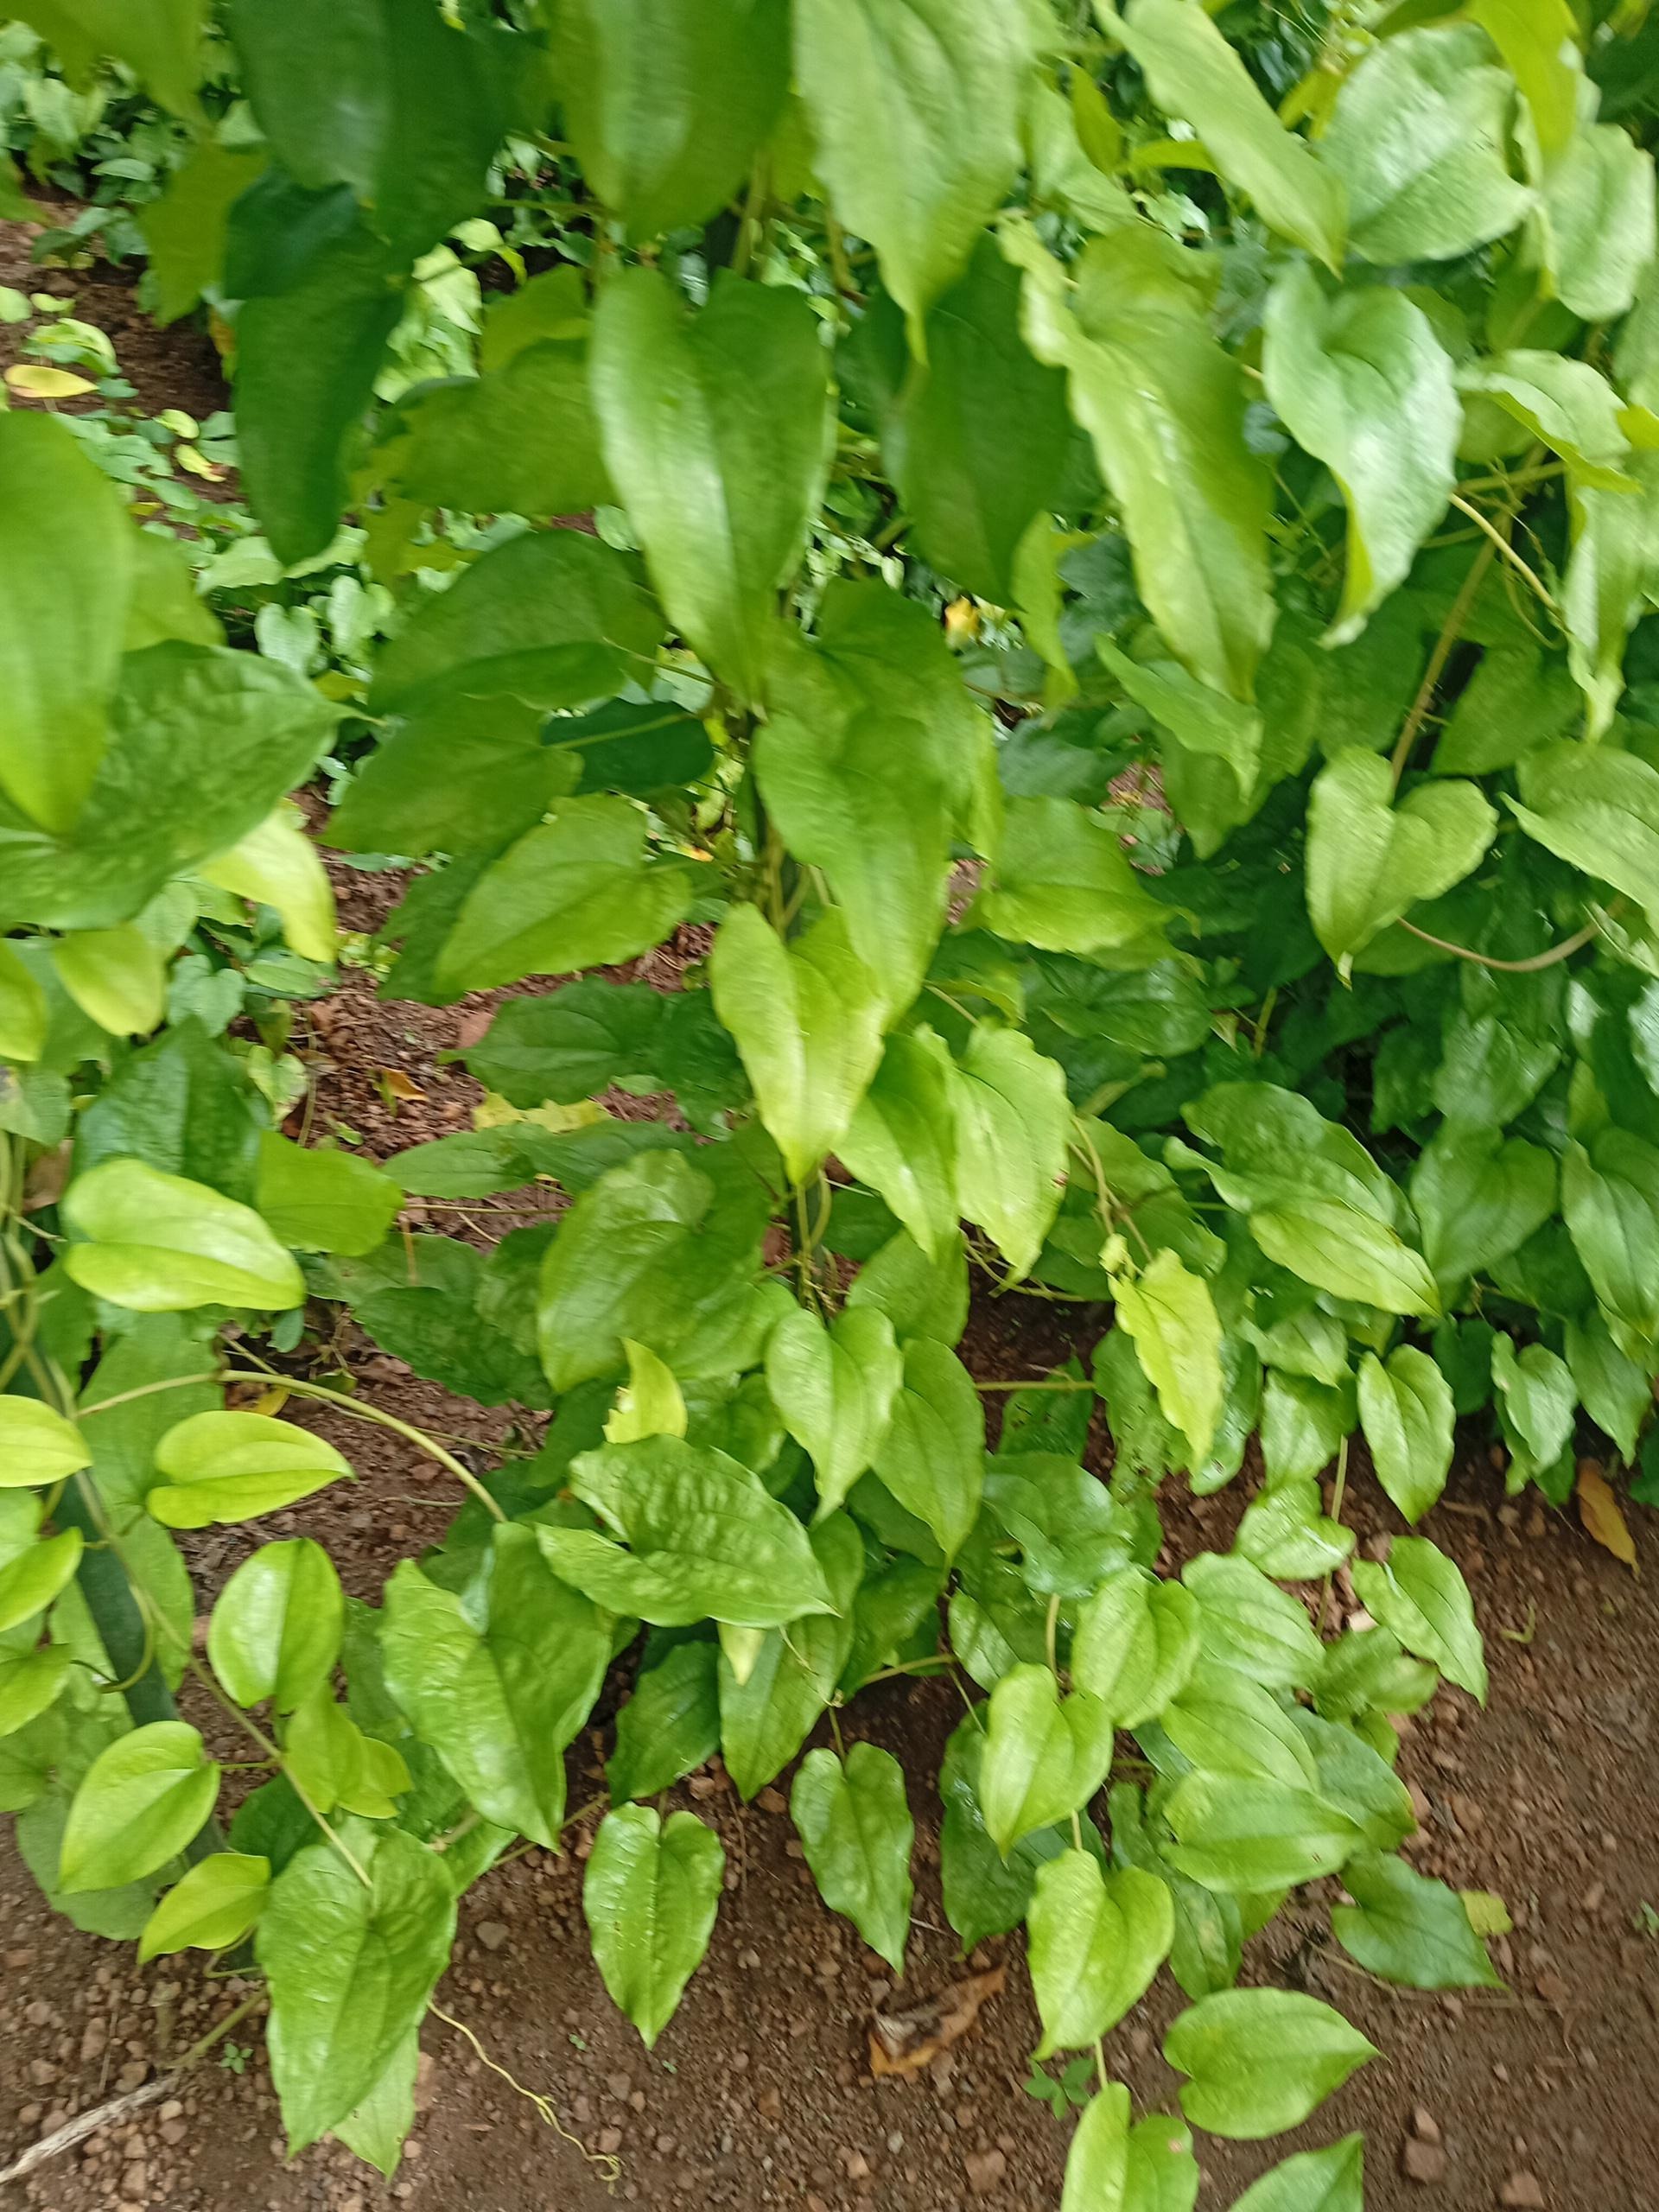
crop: yam
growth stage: vegetative
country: Nigeria
